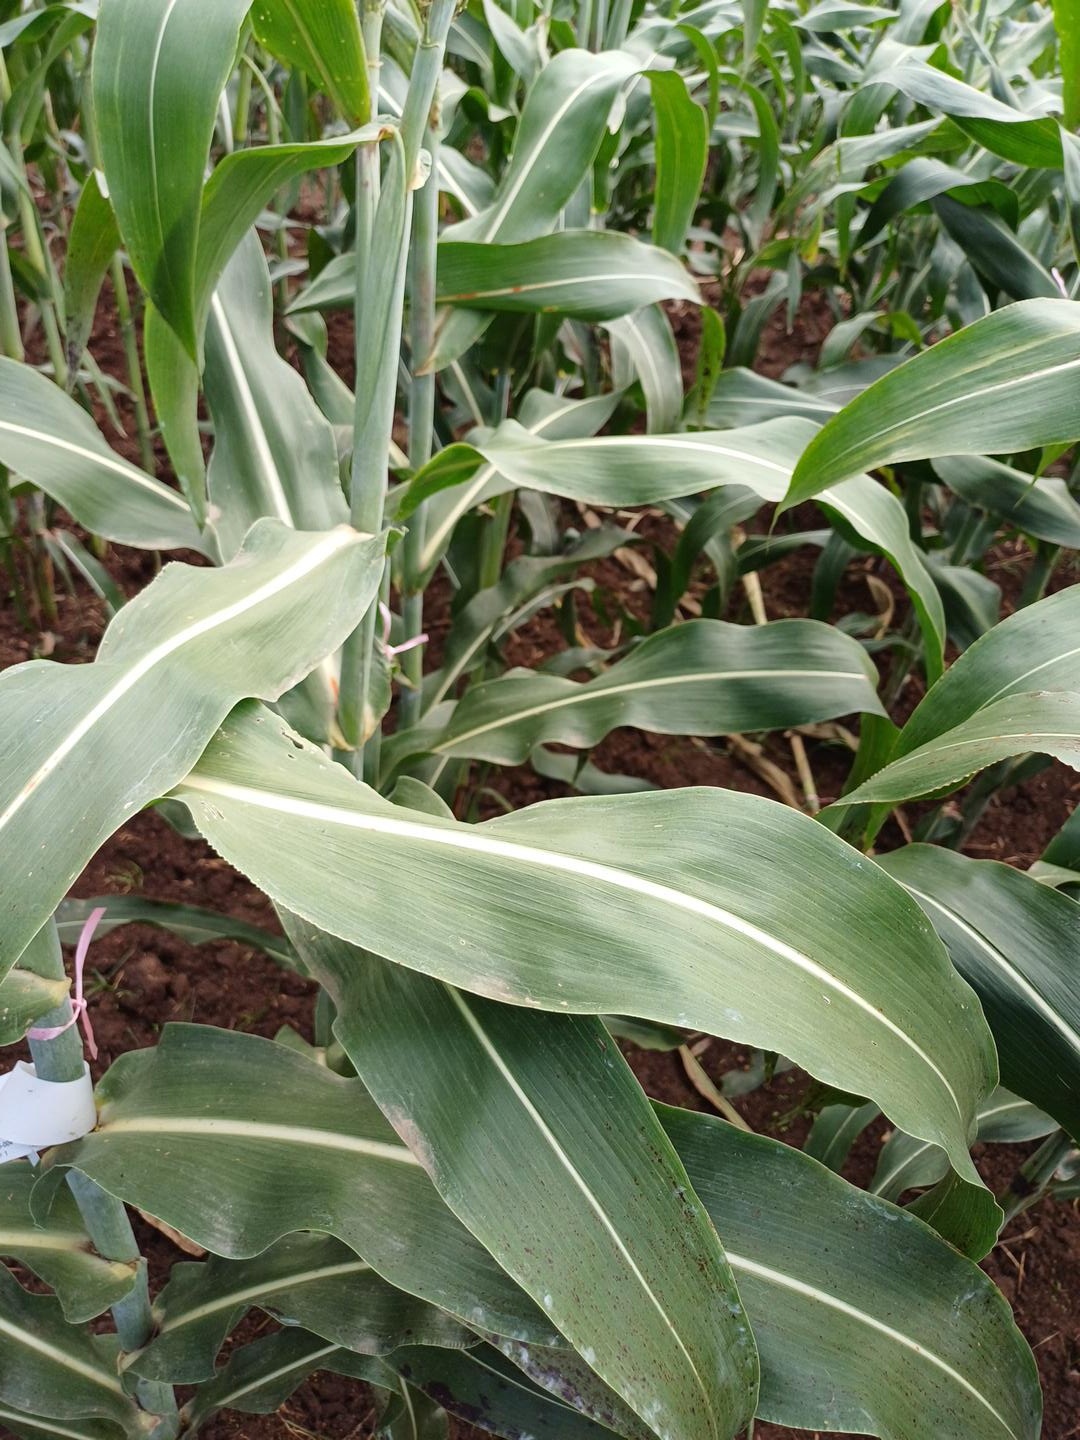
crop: sorghum
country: Kenya
